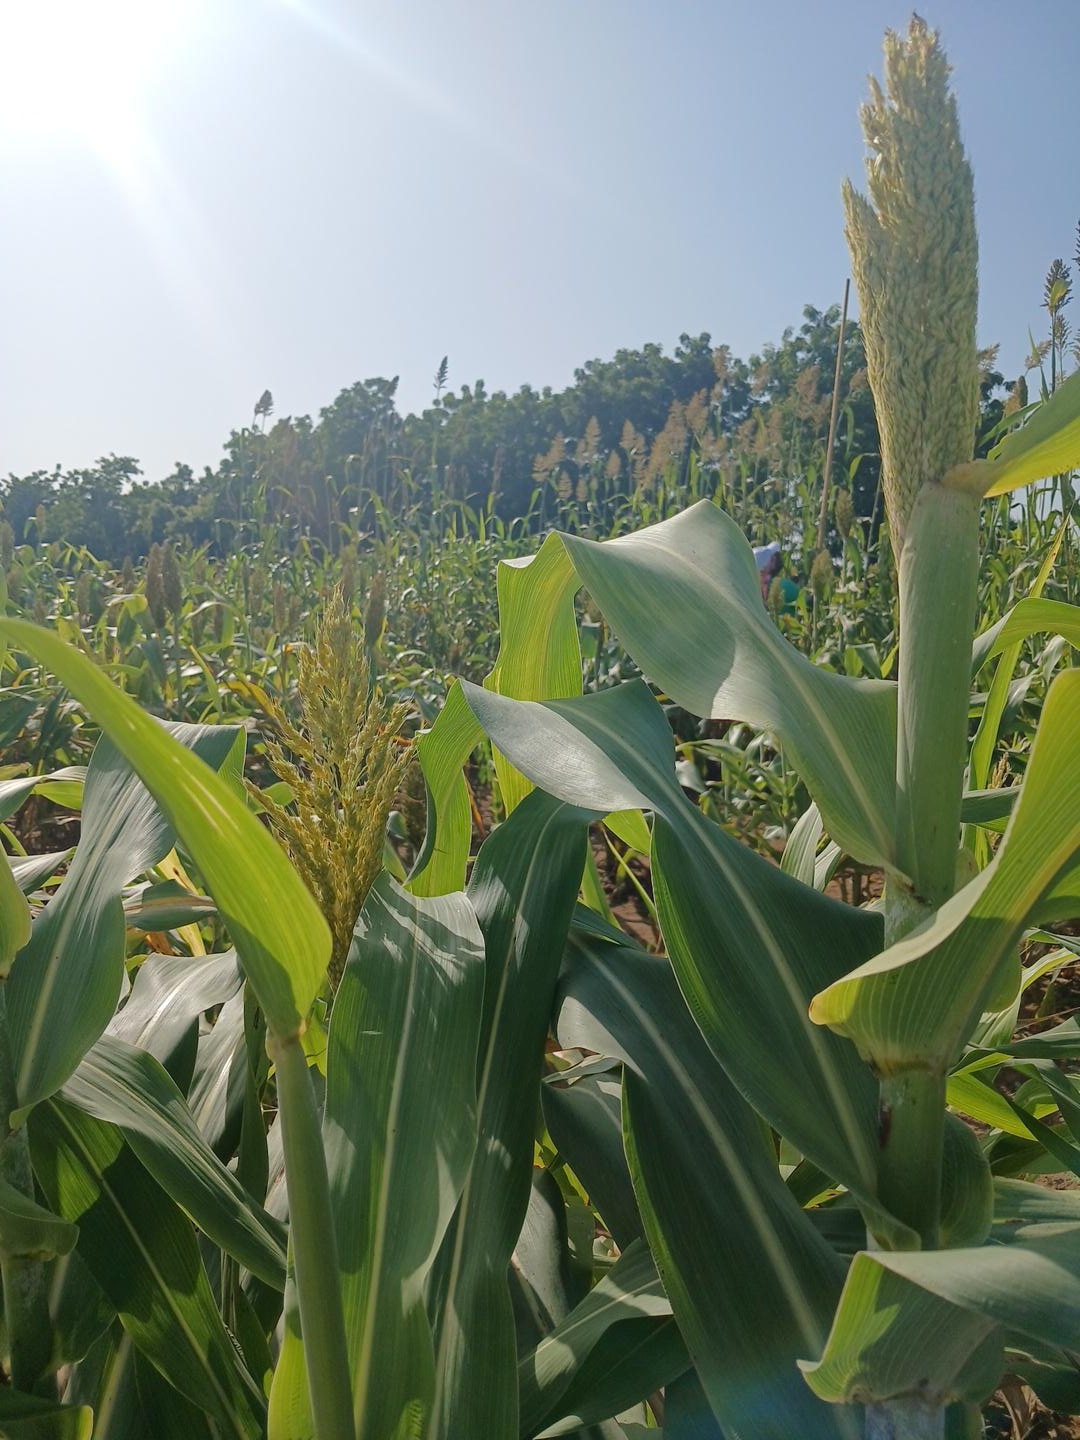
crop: sorghum
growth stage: heading tuber
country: Senegal
